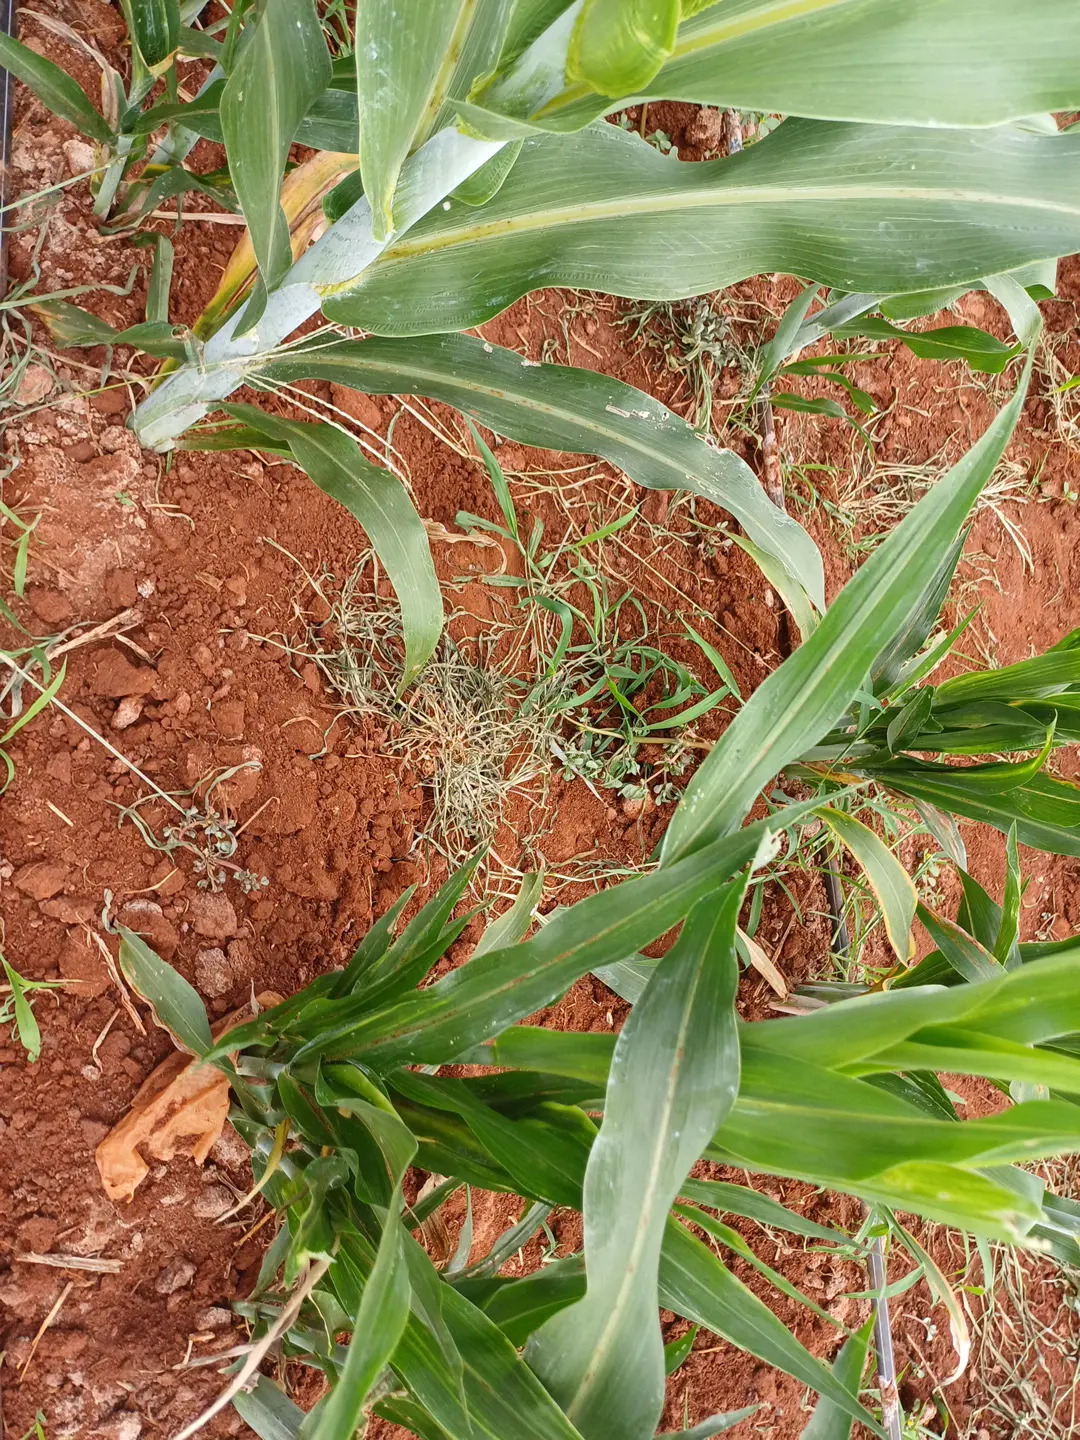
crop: sorghum
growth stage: vegetative
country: Kenya
